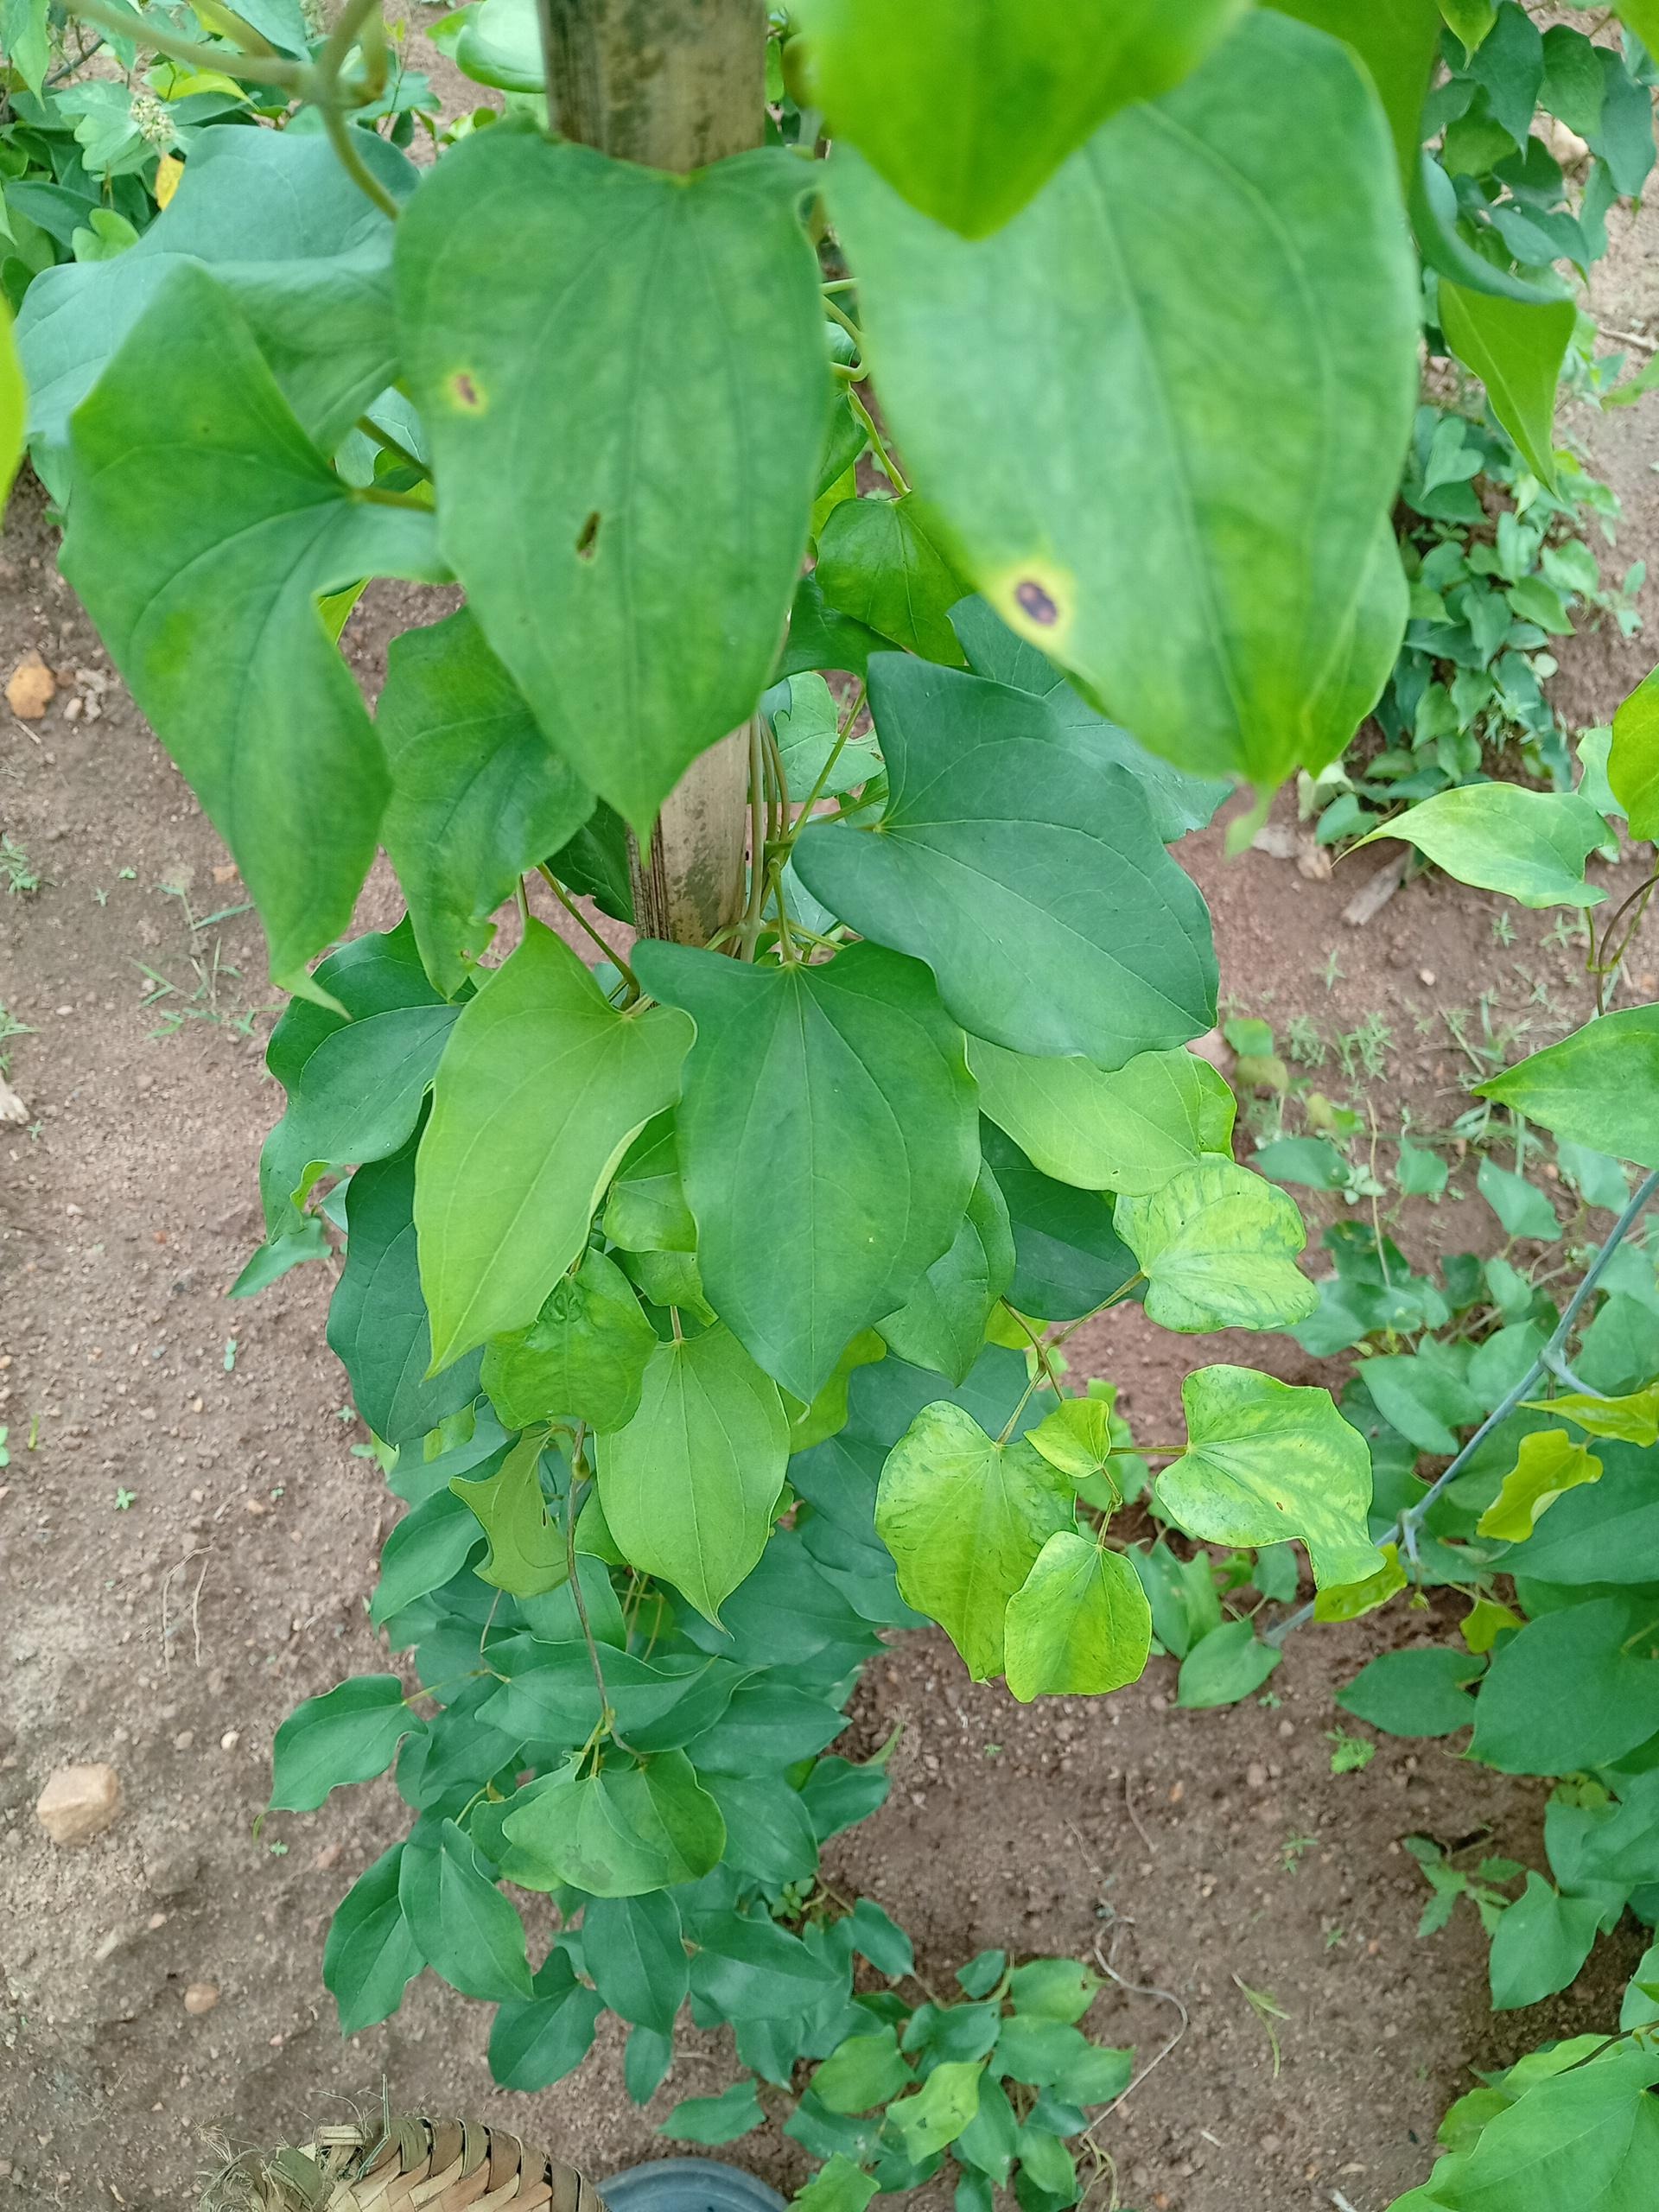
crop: yam
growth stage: vegetative
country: Nigeria
